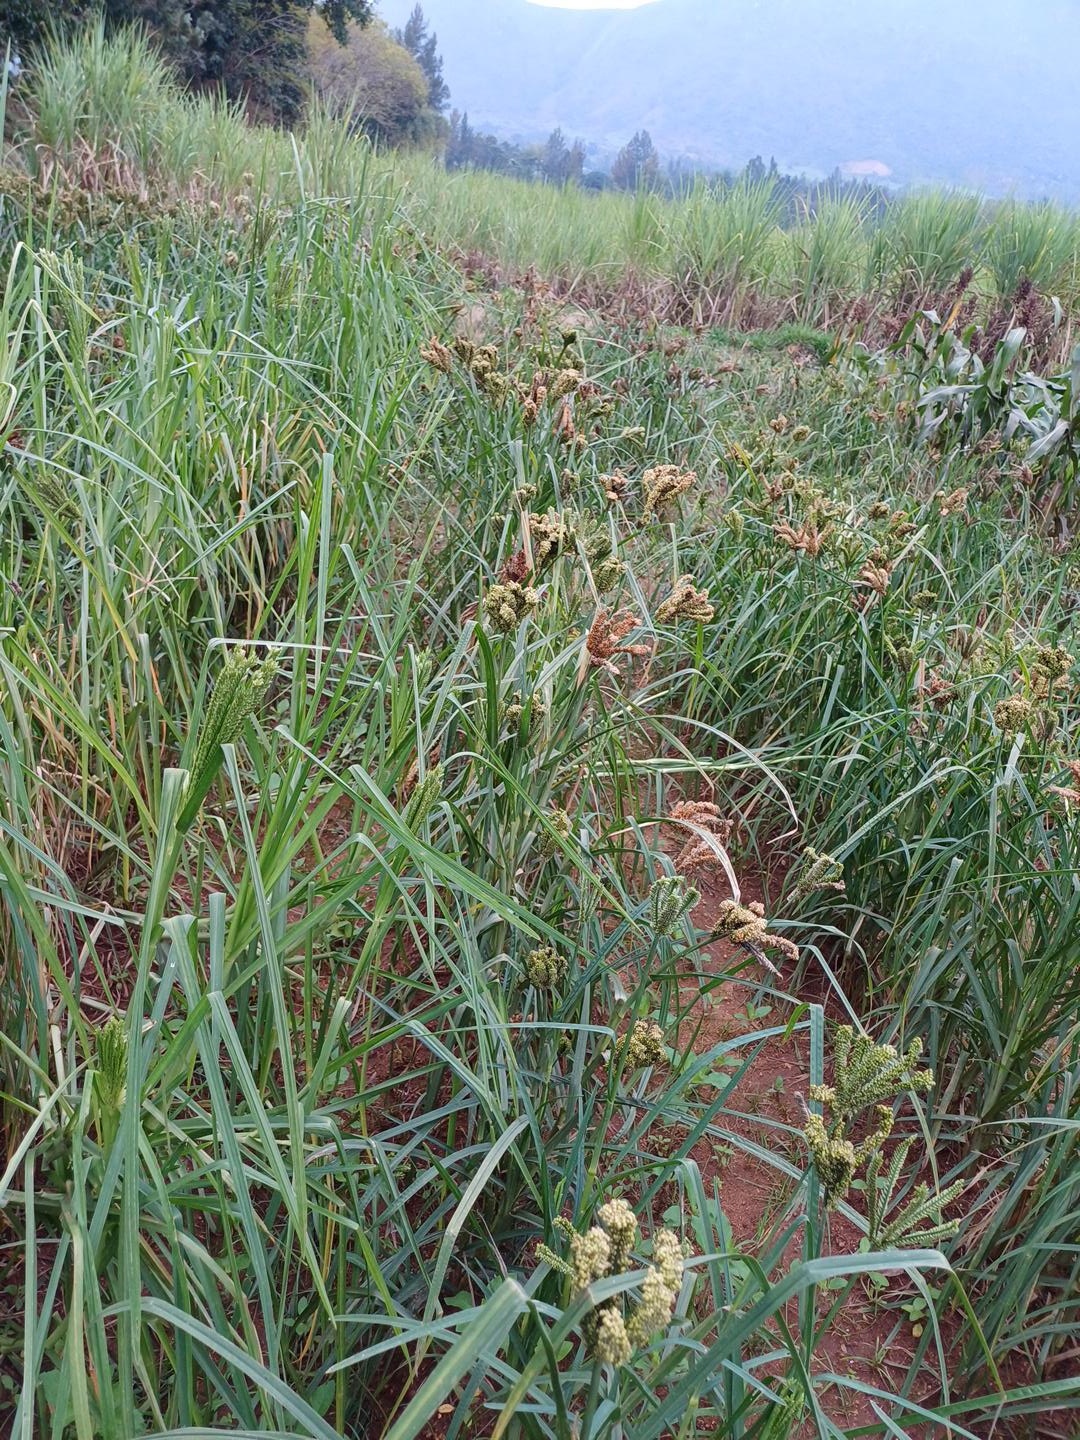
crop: finger millet
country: Kenya
